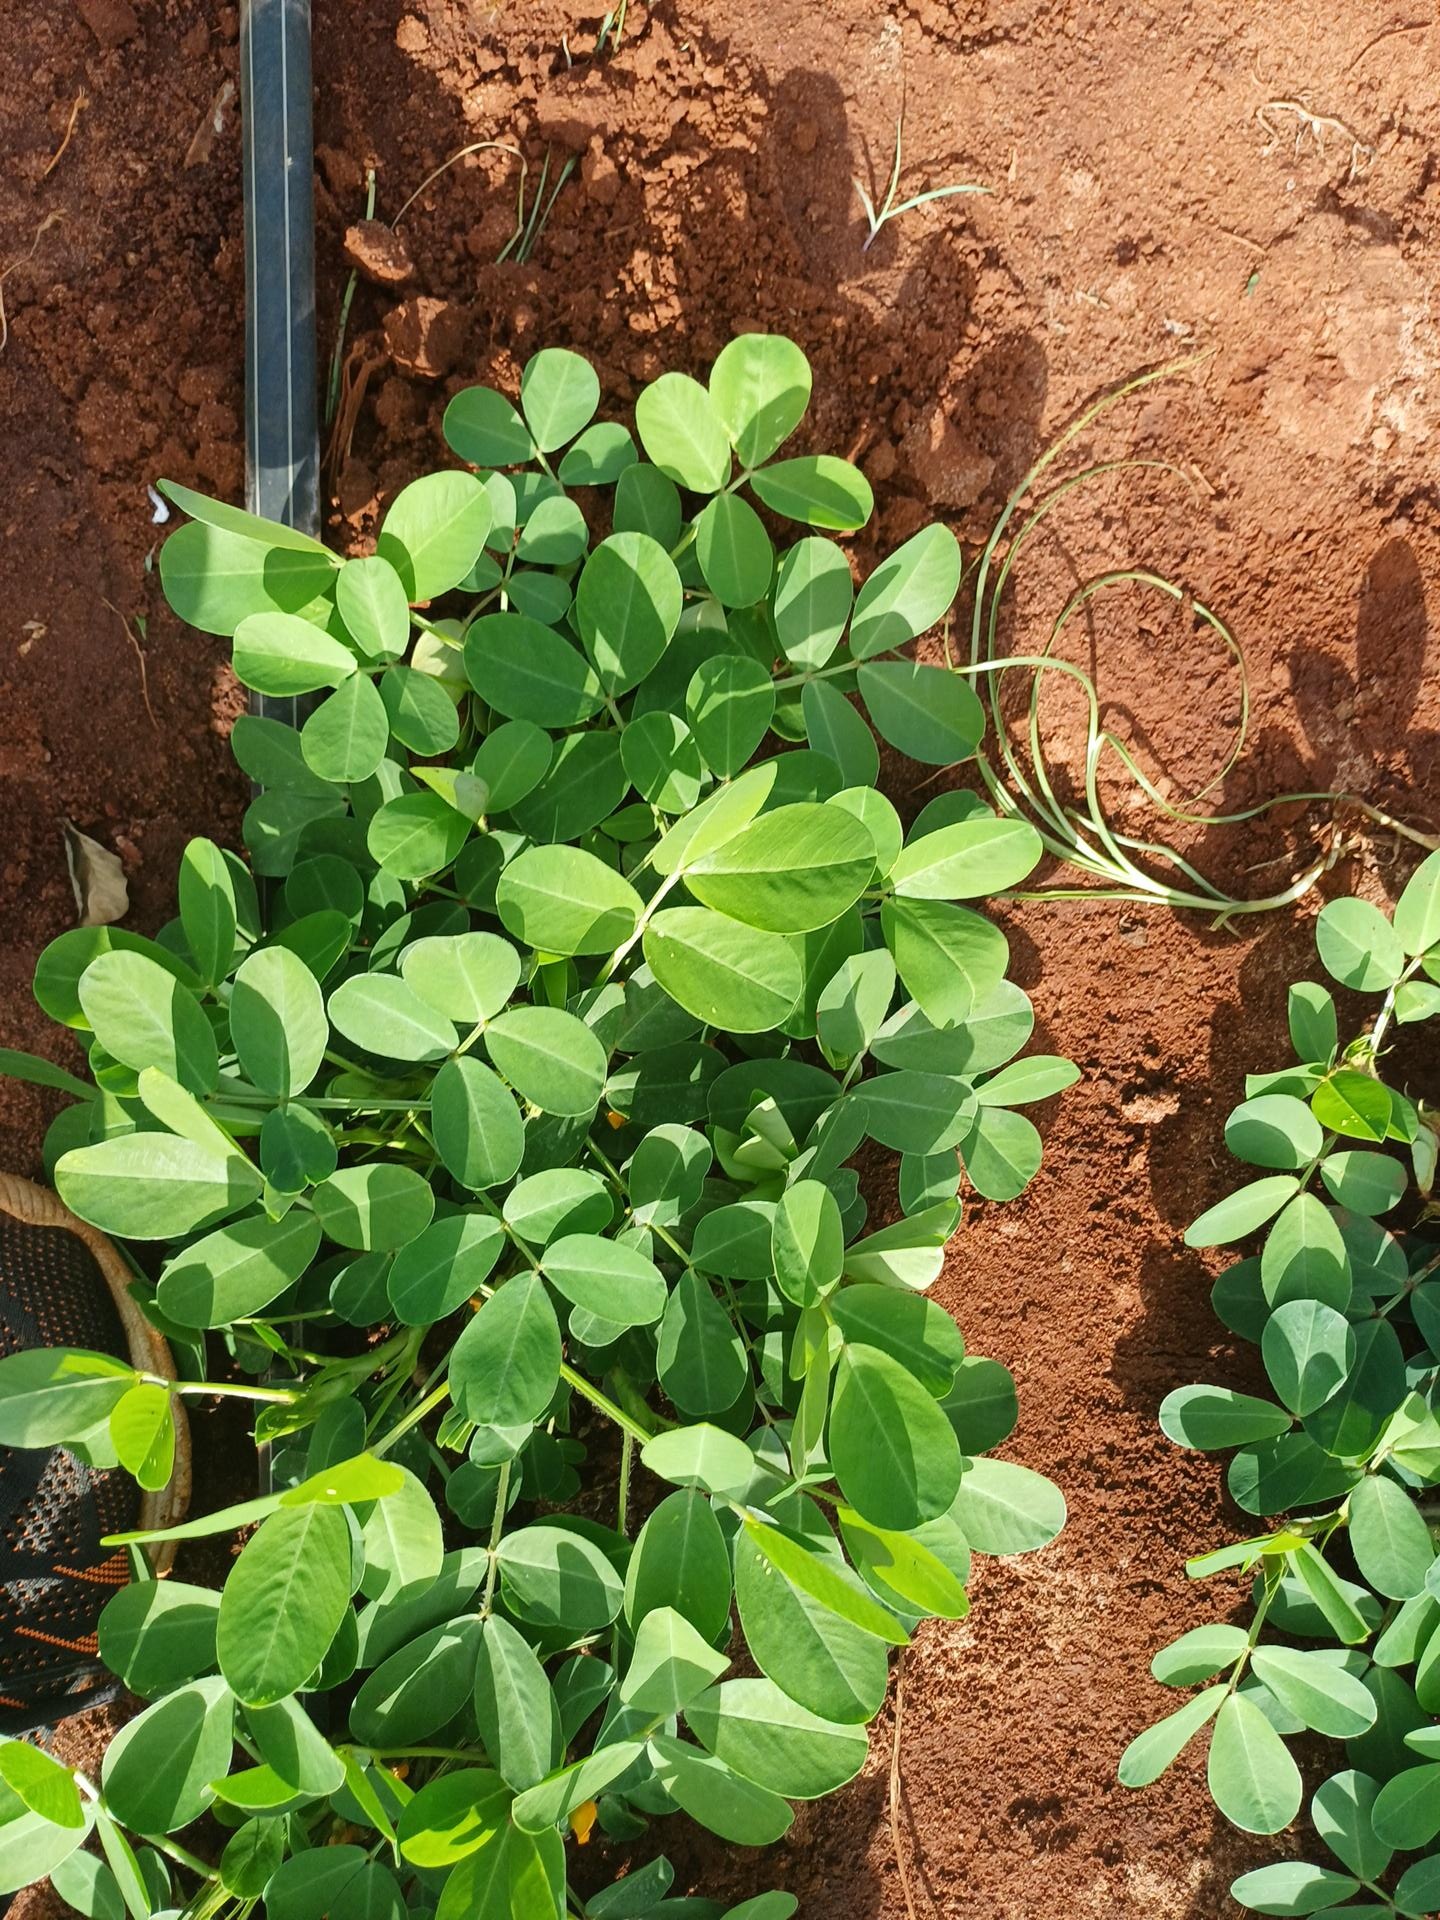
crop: groundnut
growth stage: flowering
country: Kenya
